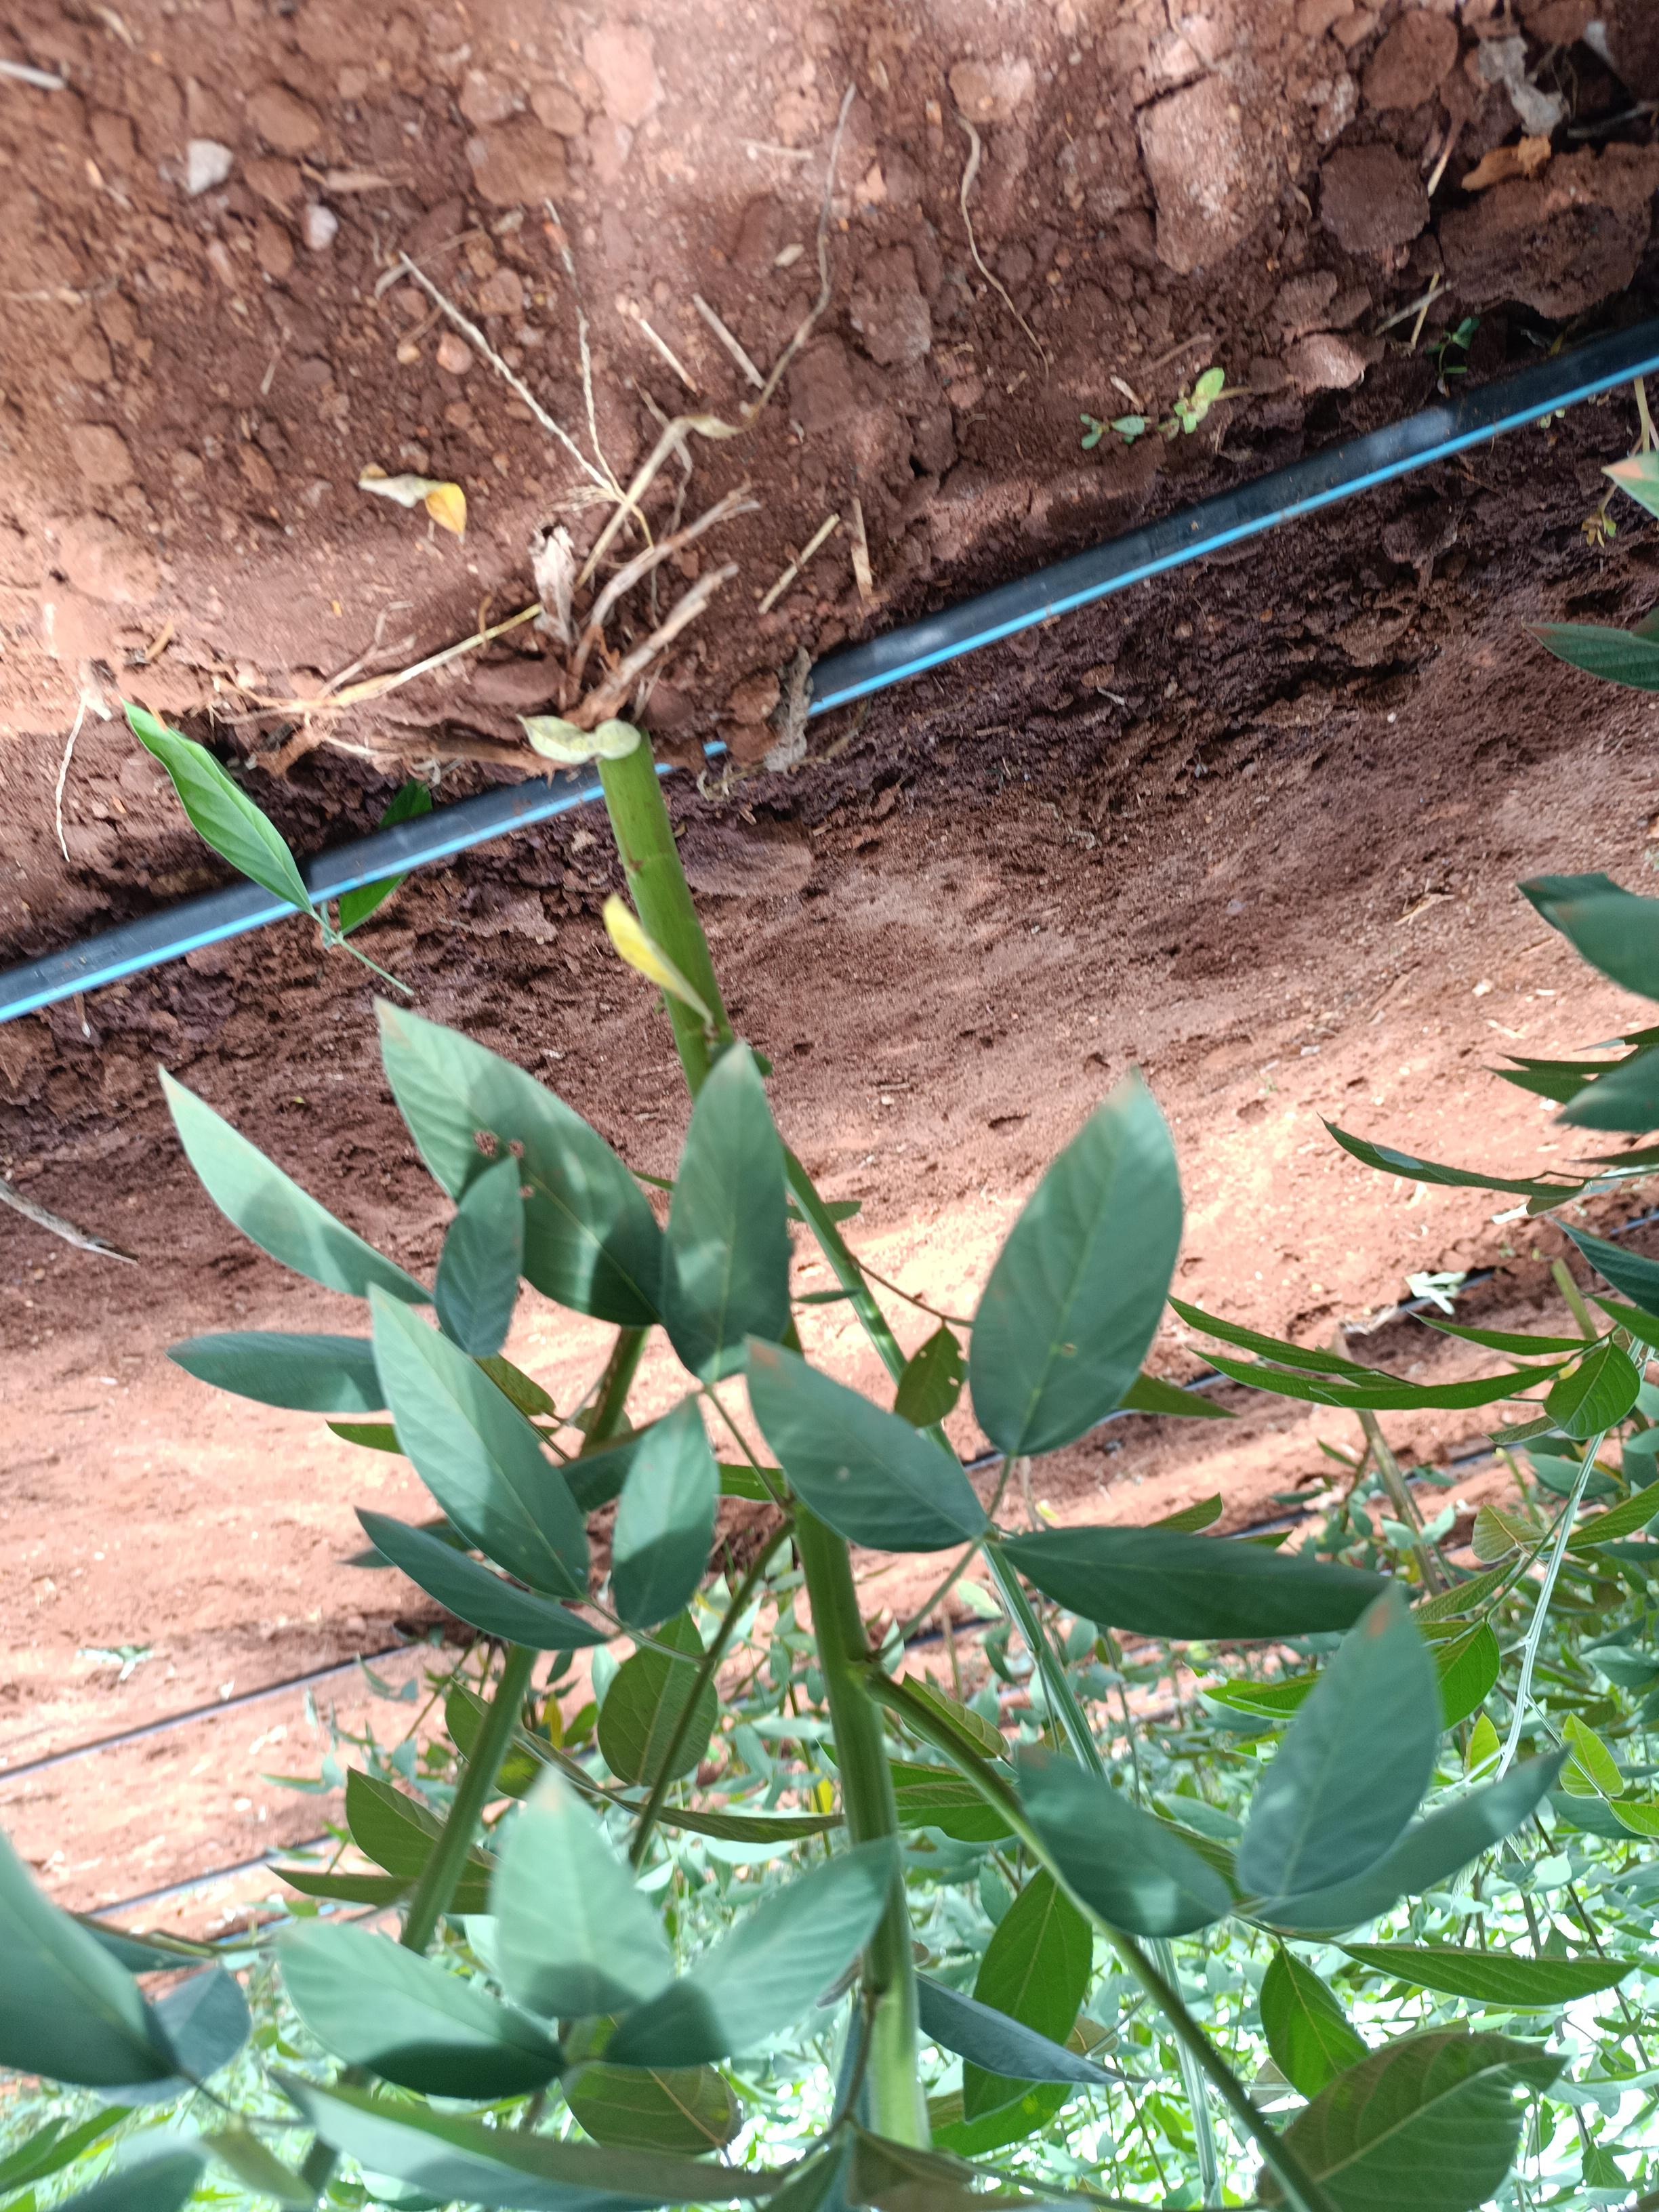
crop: pigeonpea
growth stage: flowering
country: Kenya
